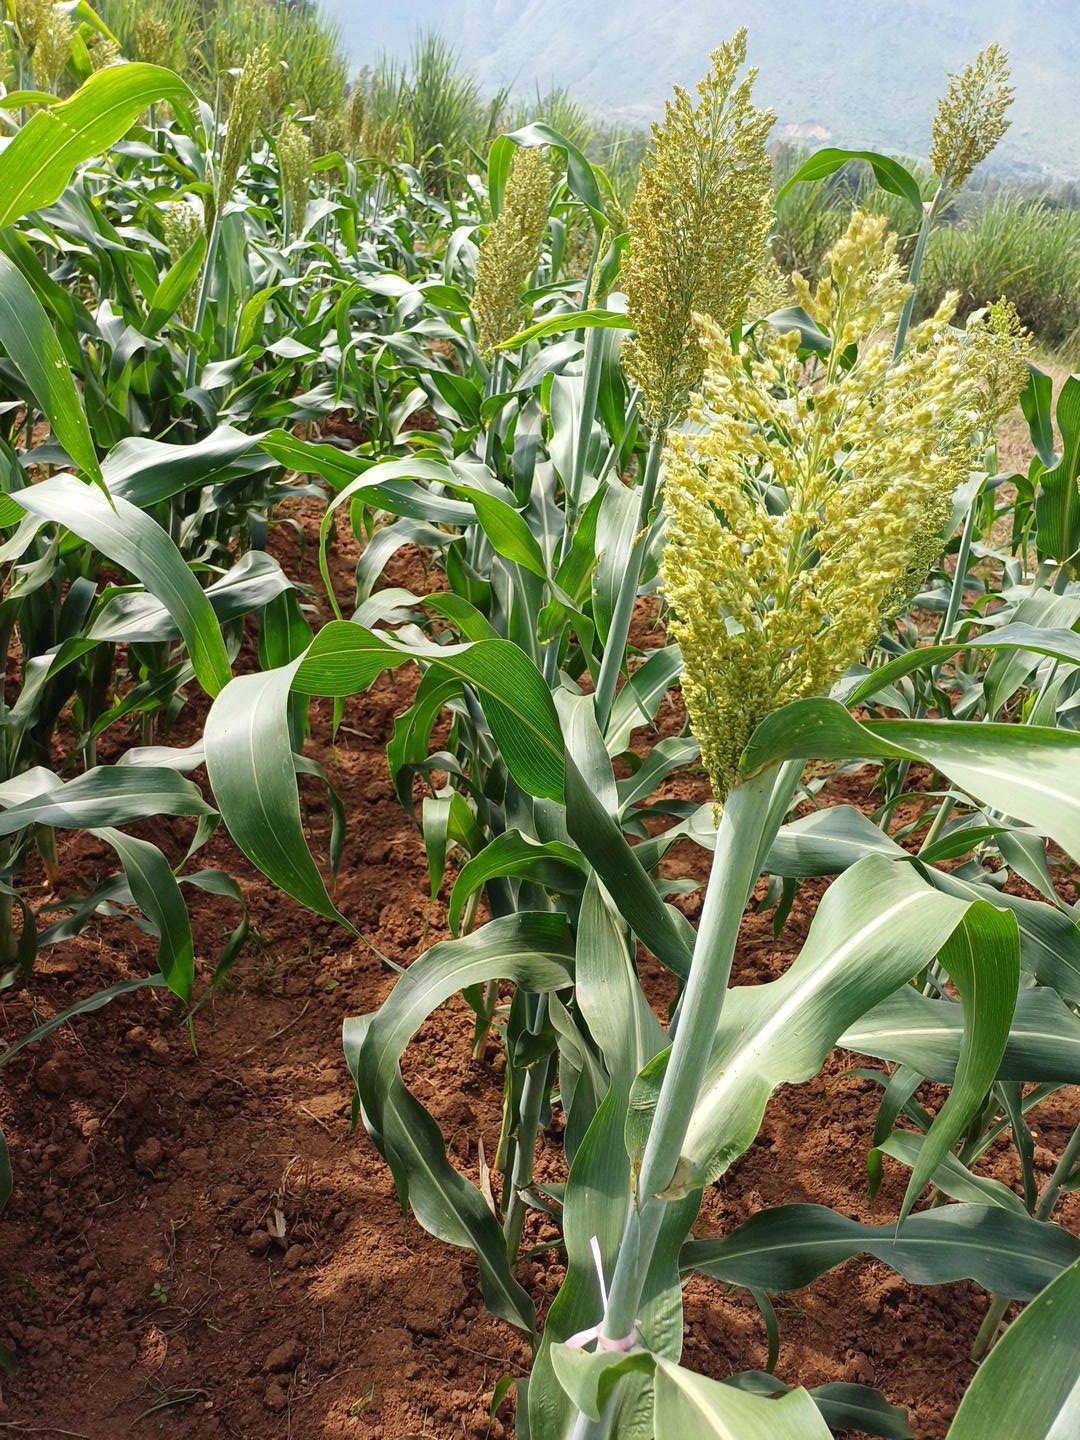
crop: sorghum
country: Kenya
